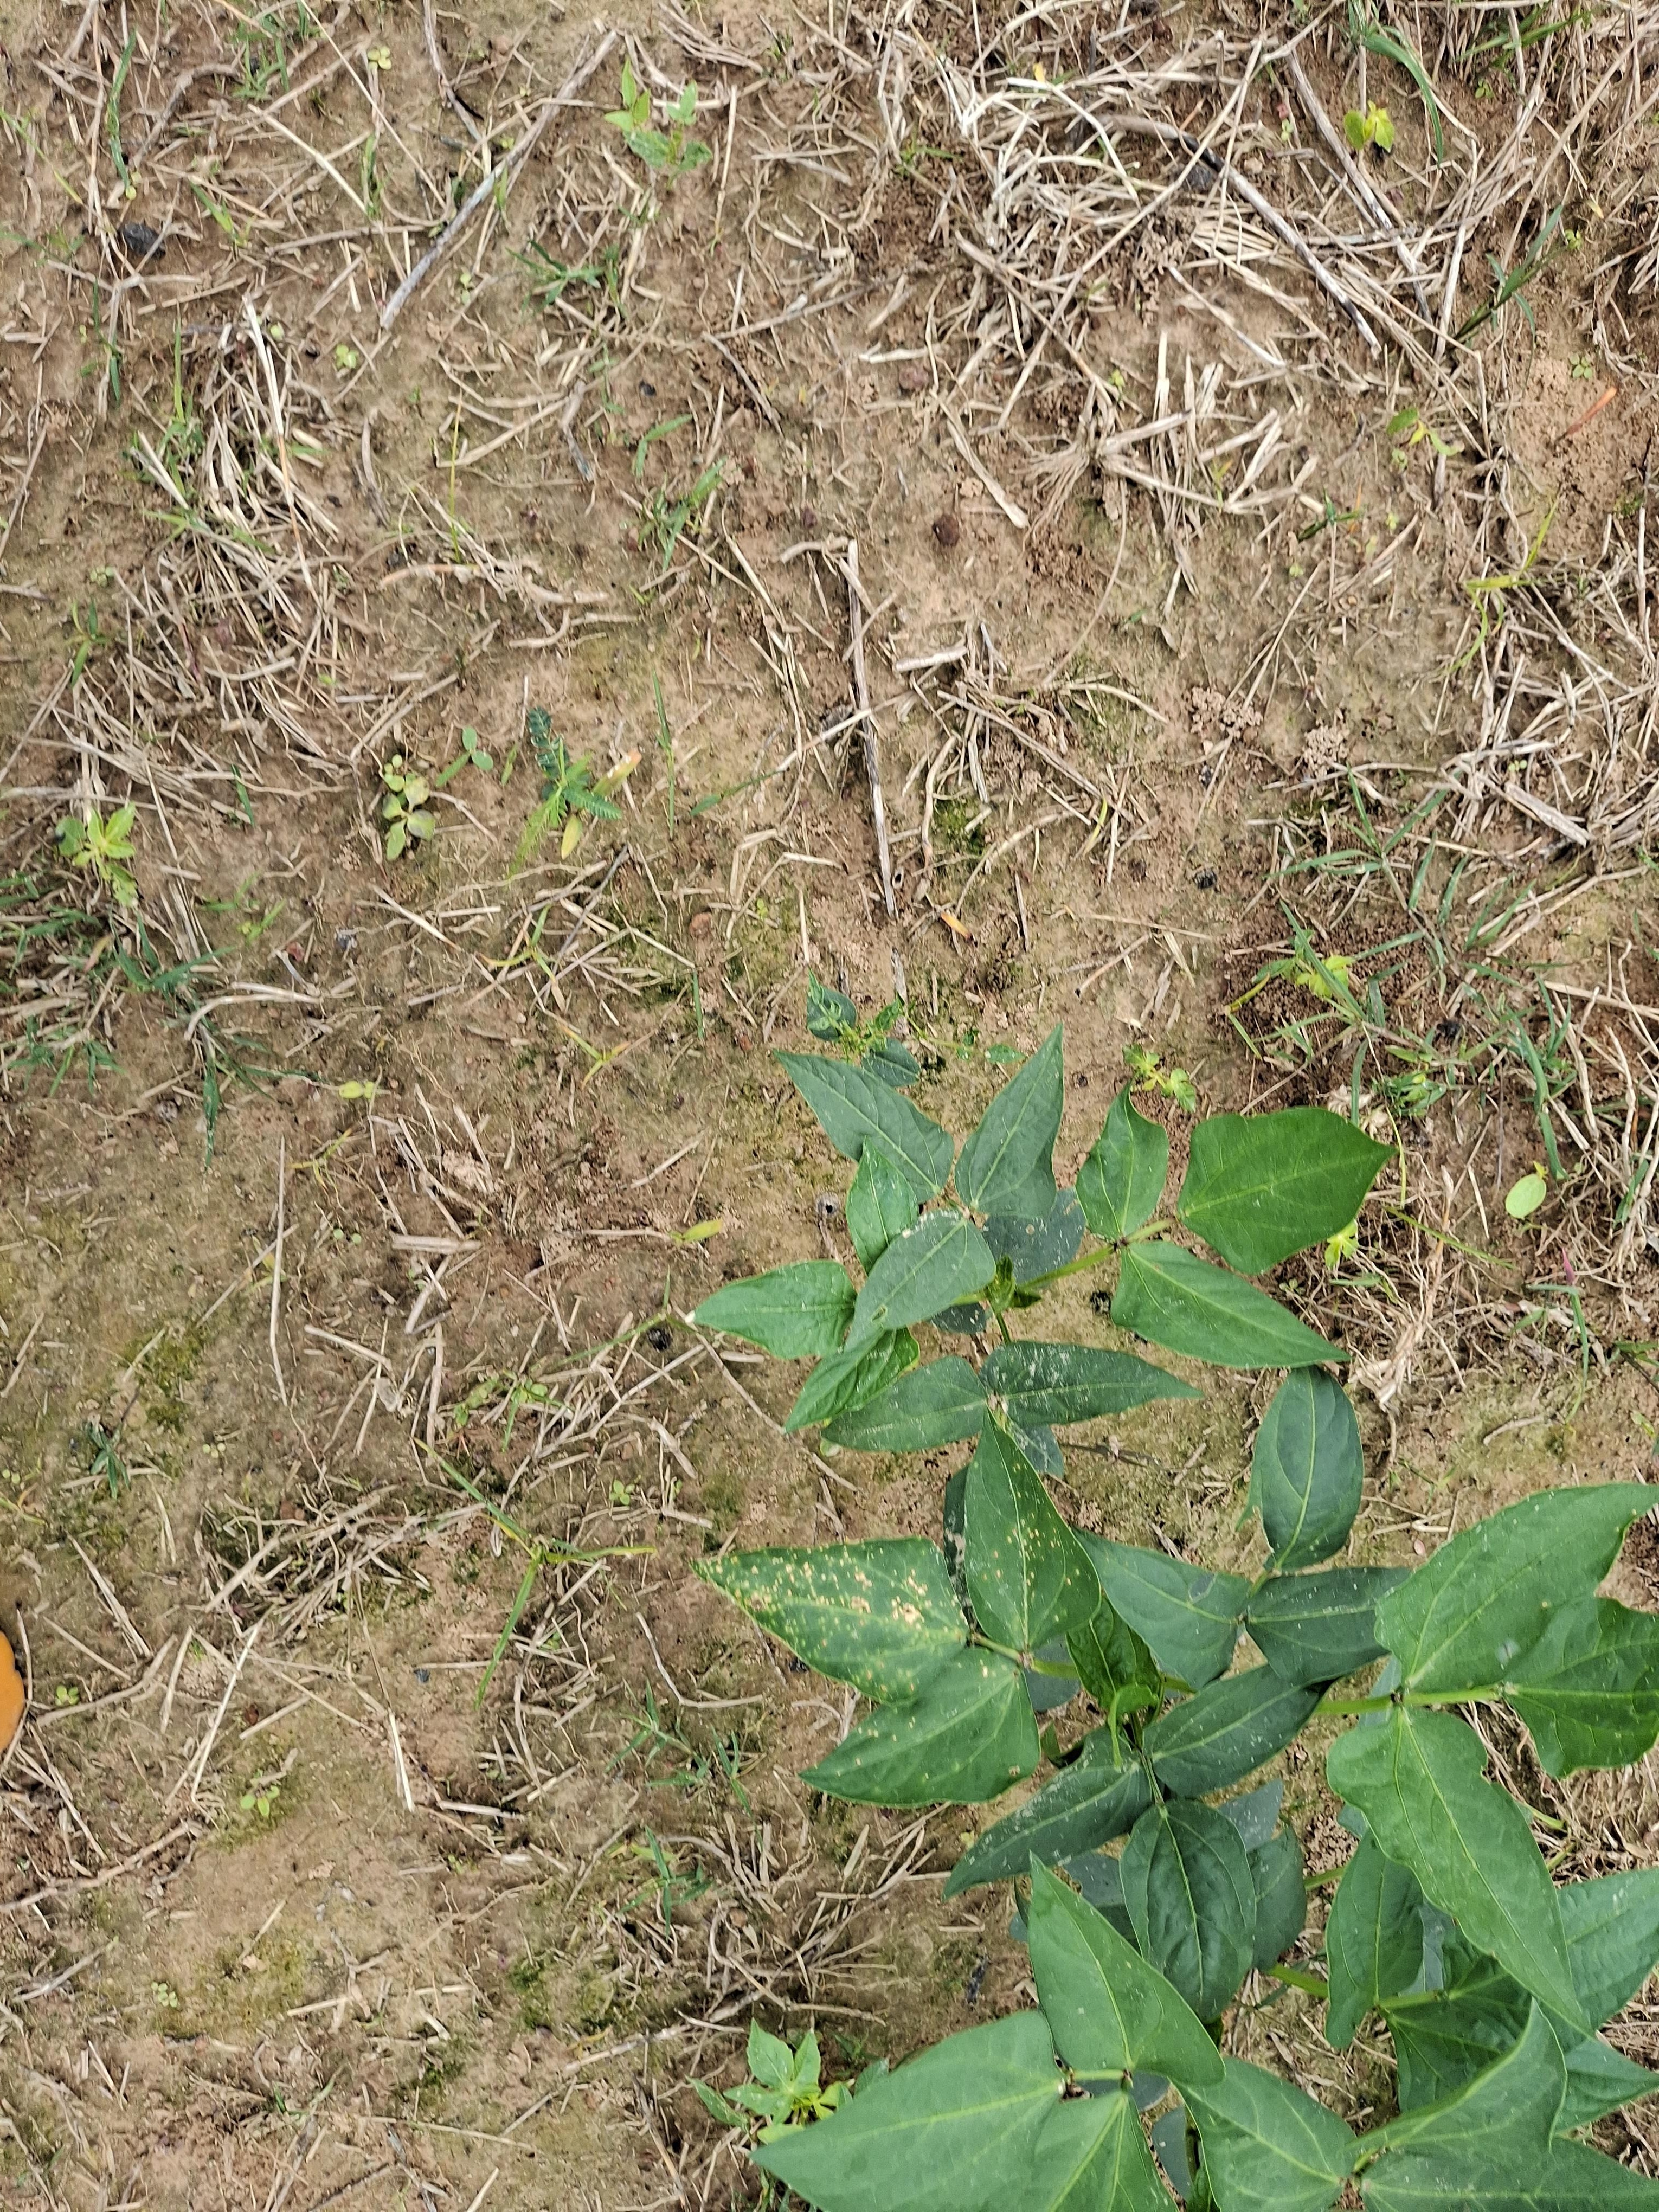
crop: cowpea
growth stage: emergence
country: Nigeria
